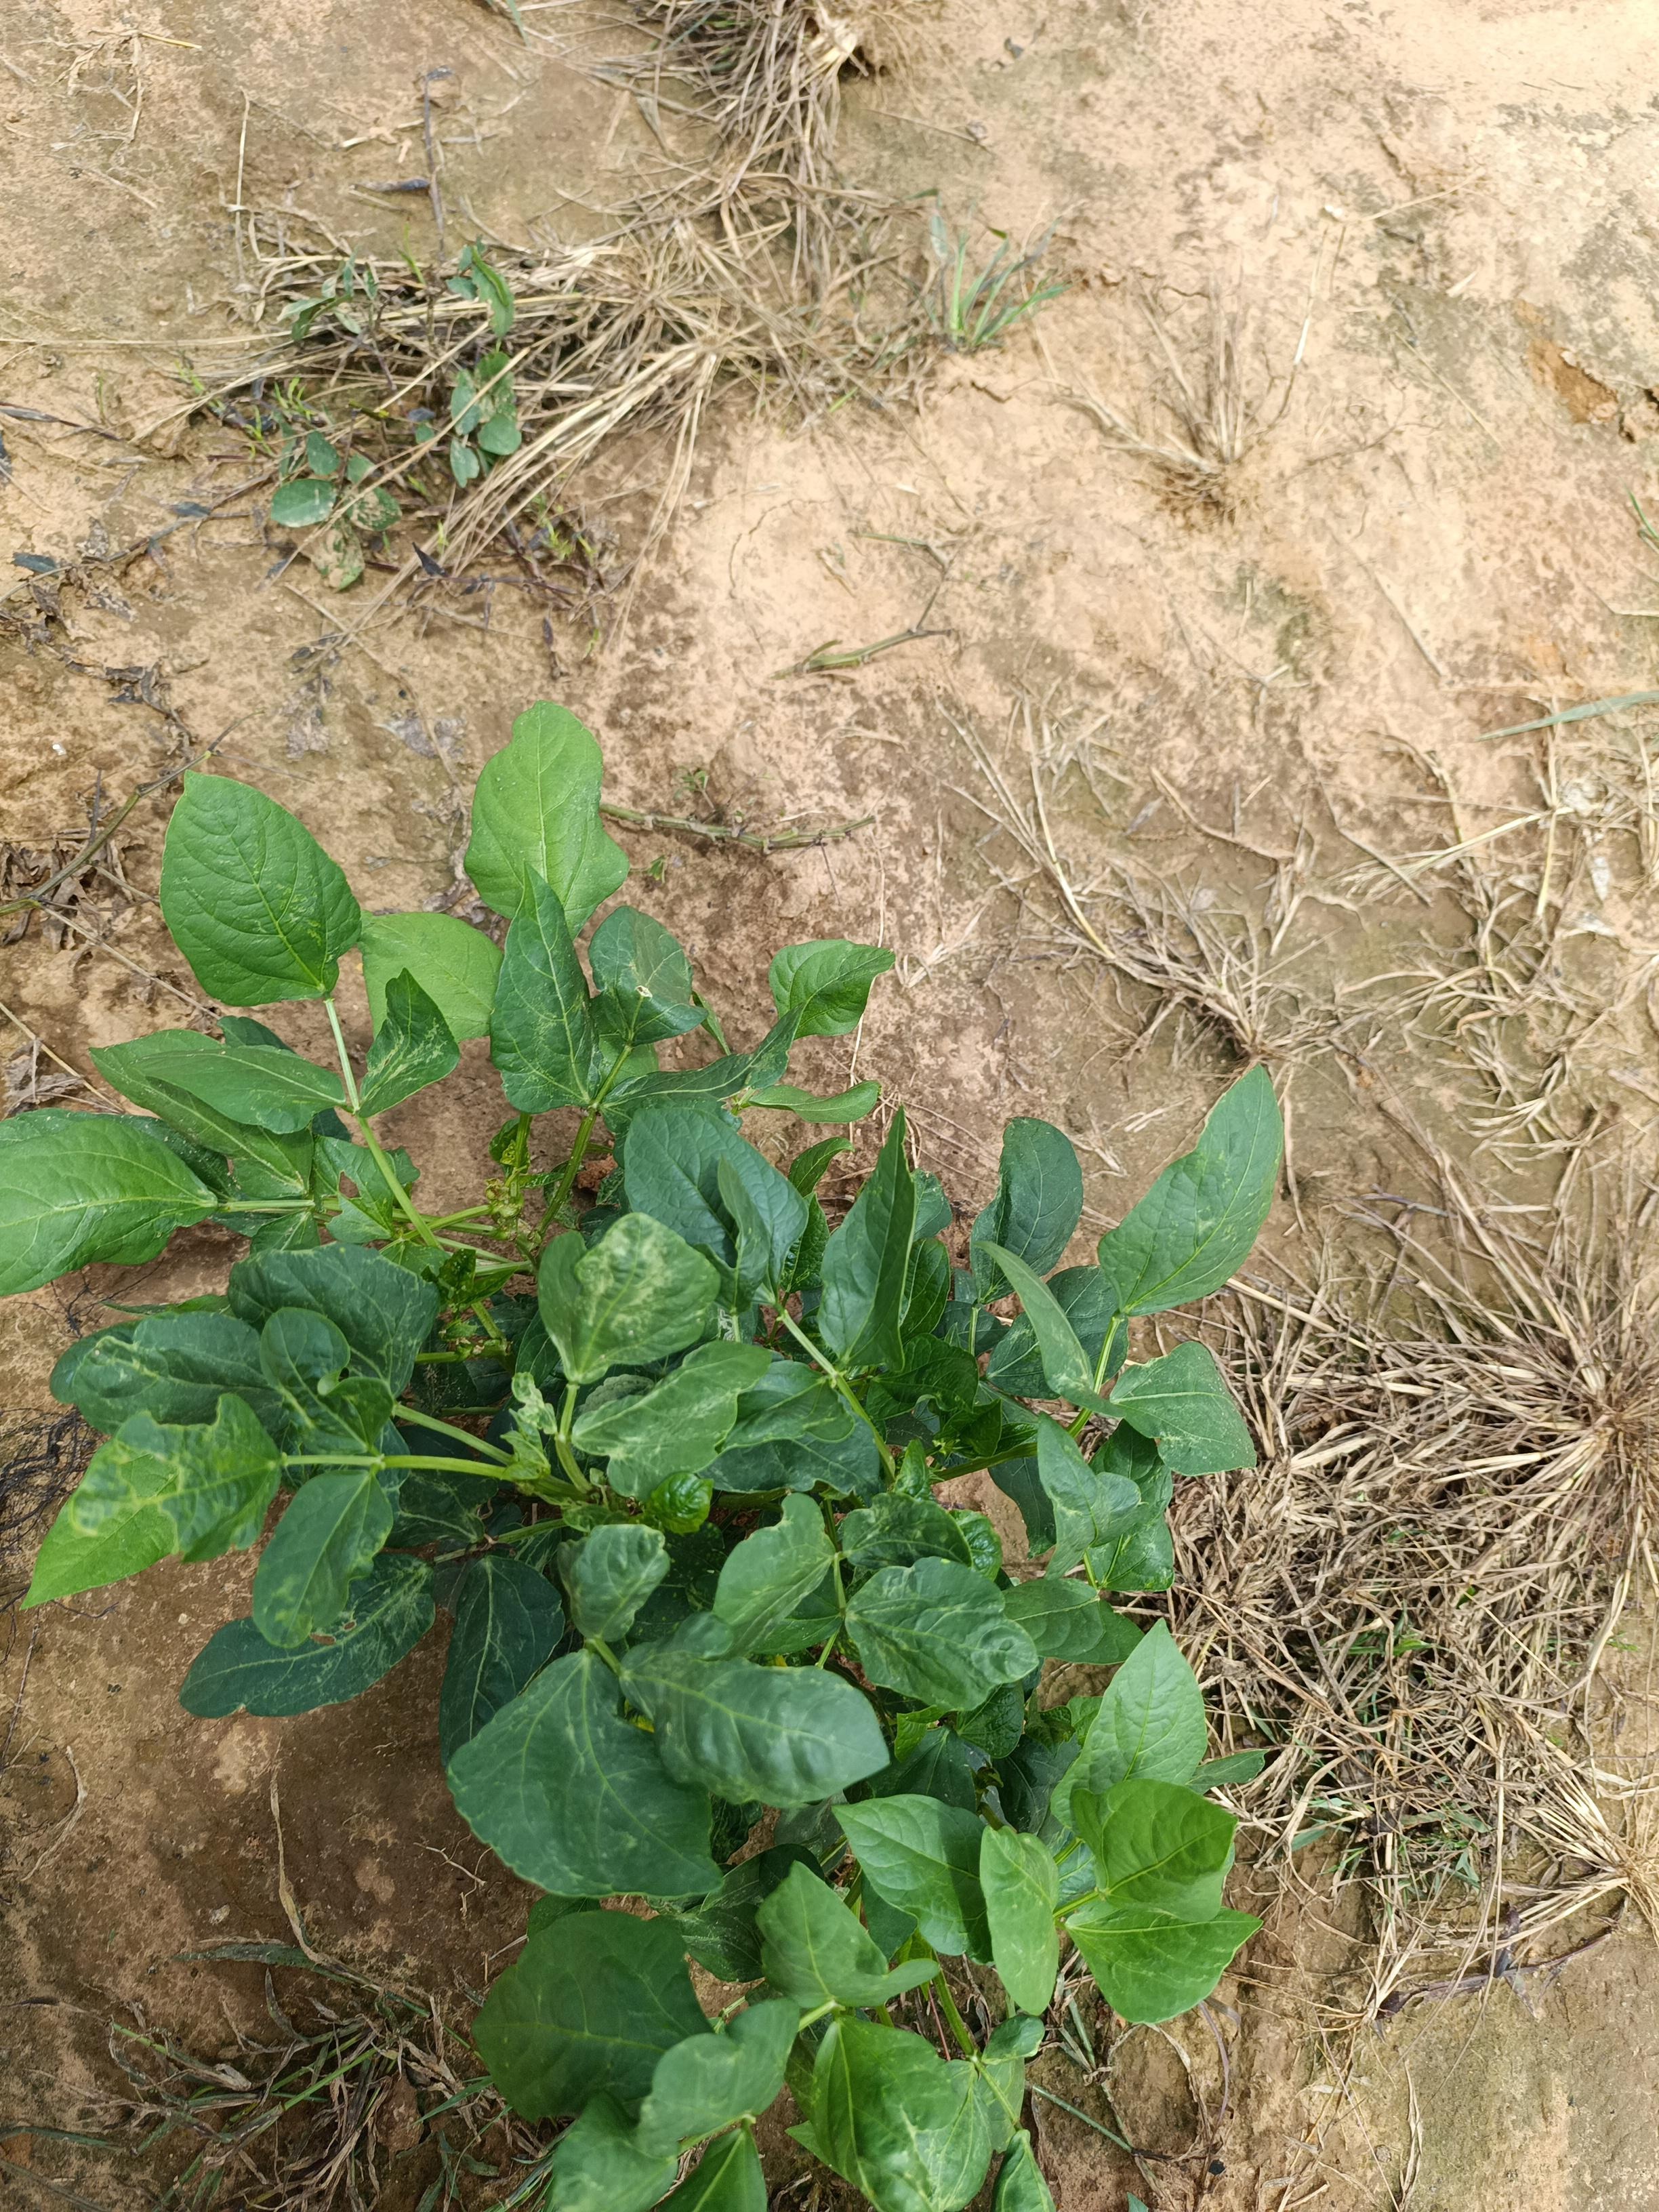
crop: cowpea
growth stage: emergence
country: Nigeria
